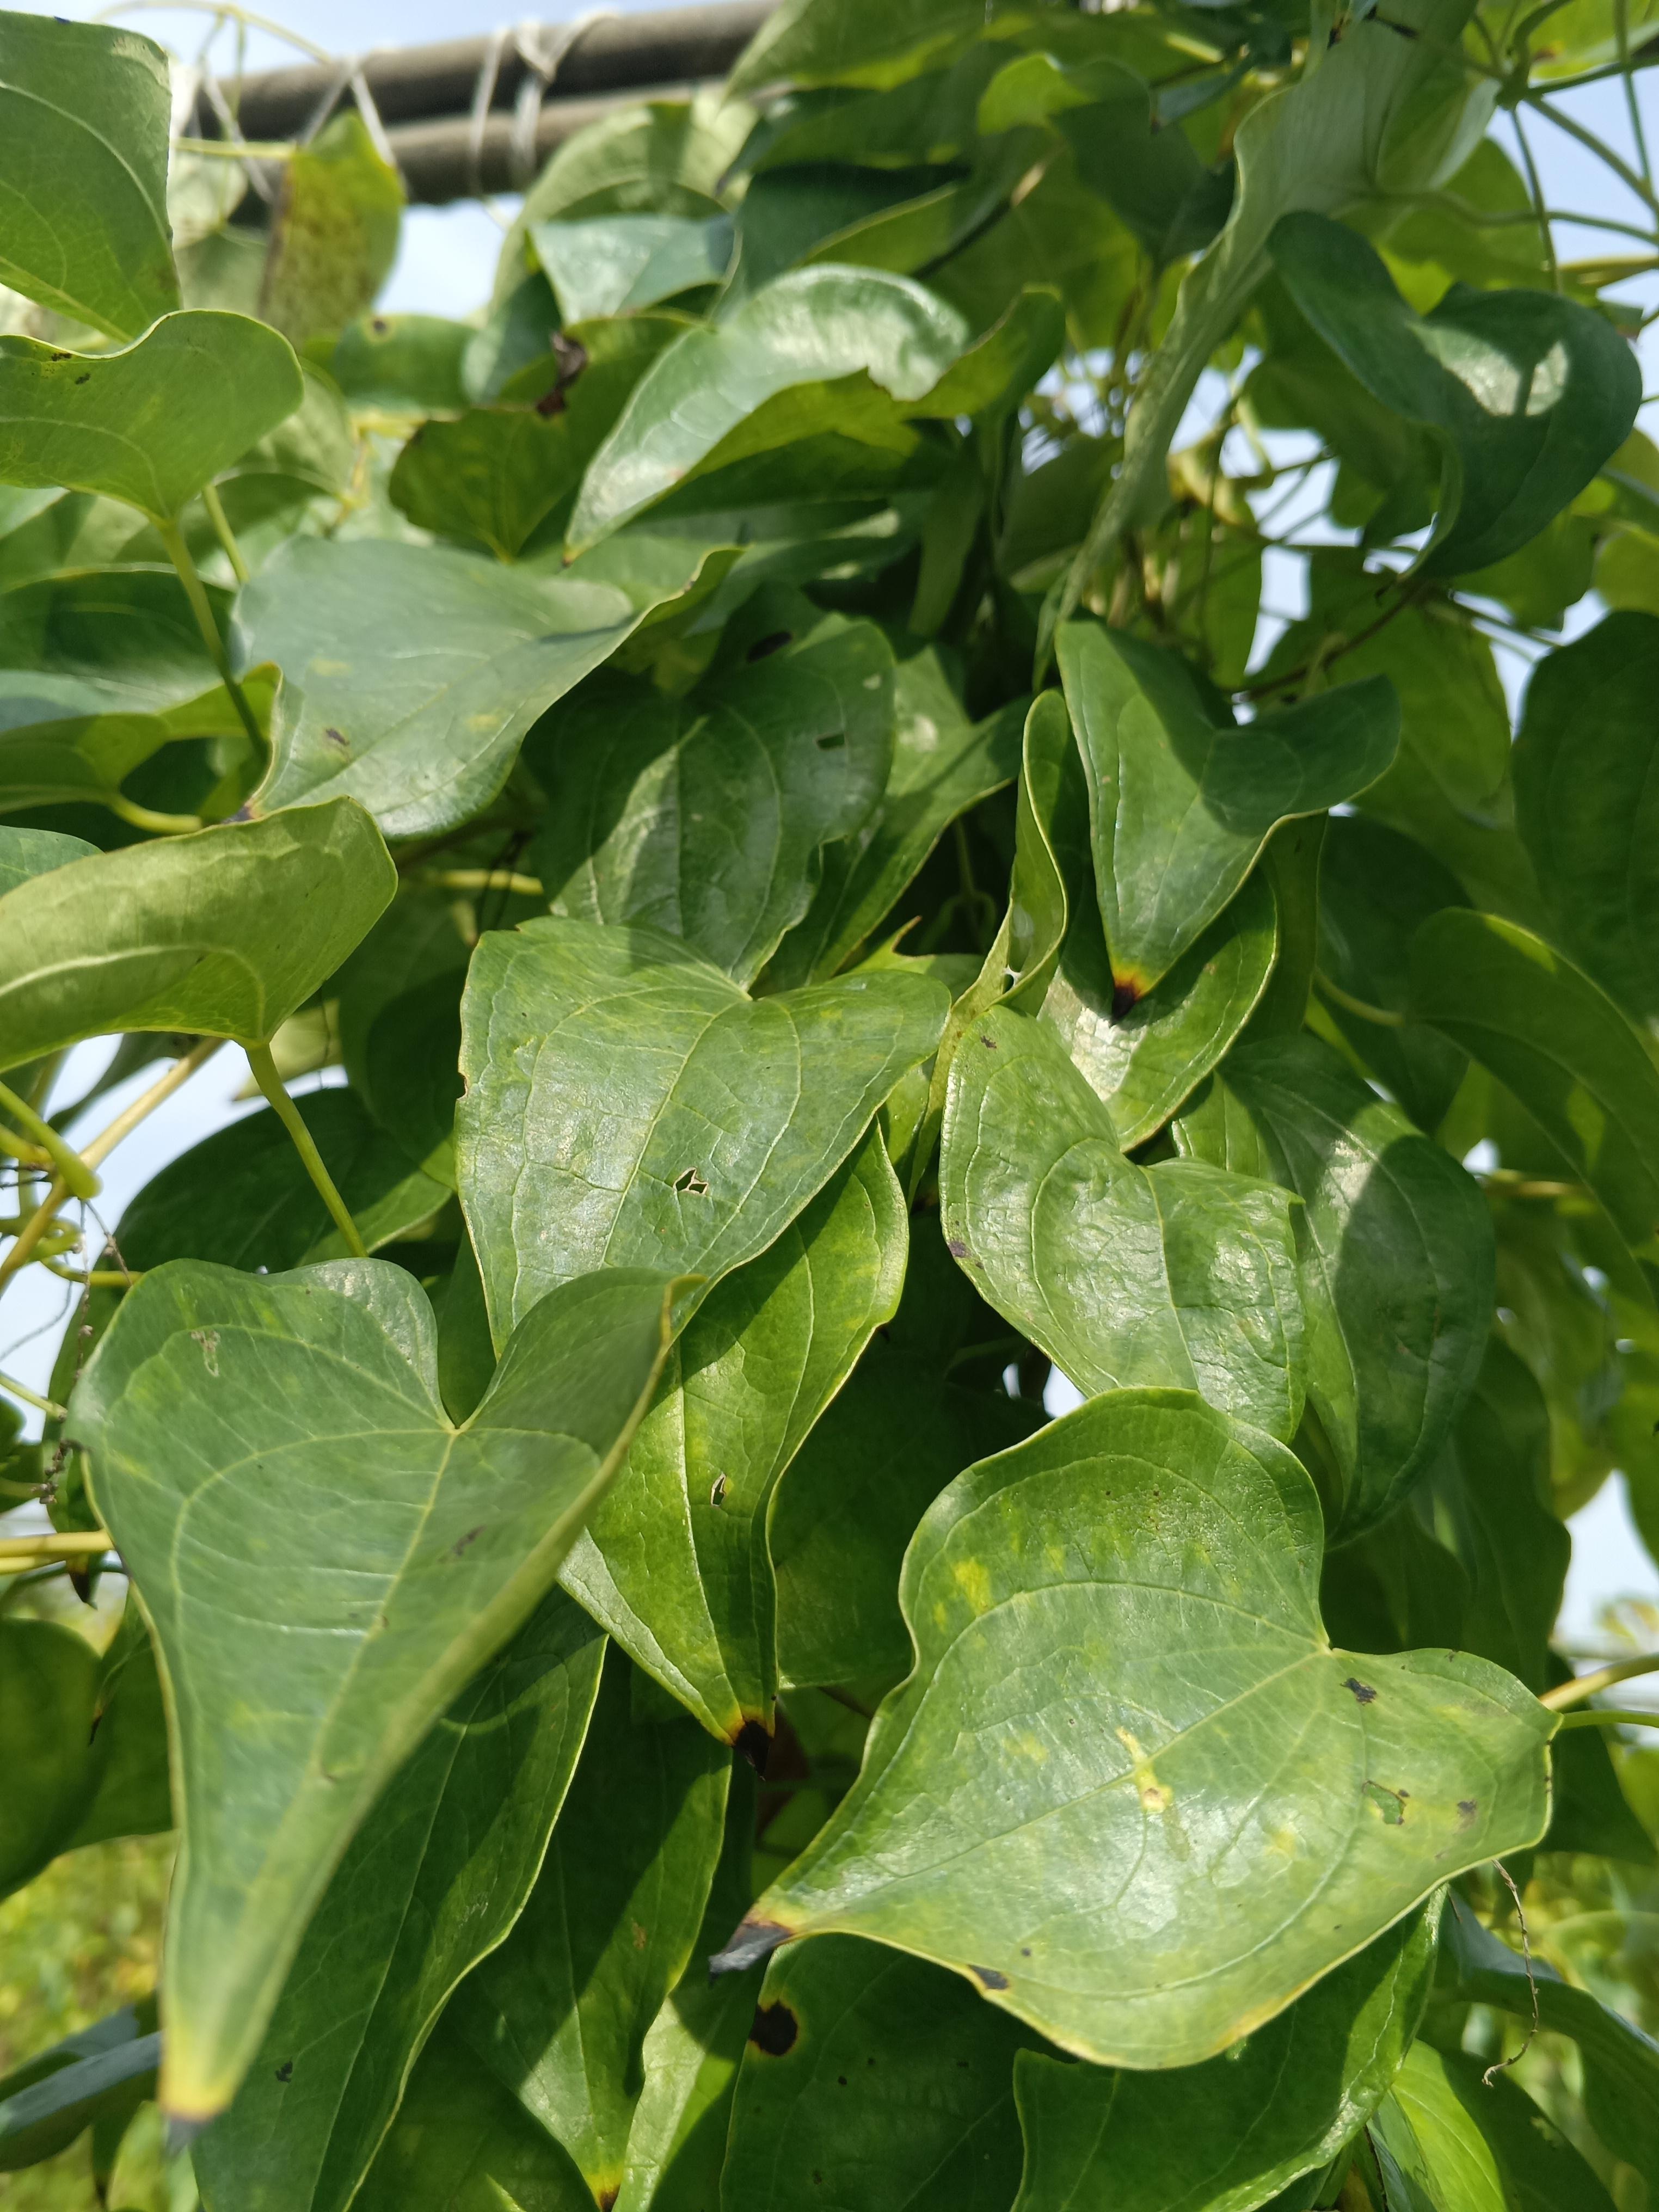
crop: yam
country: Nigeria
